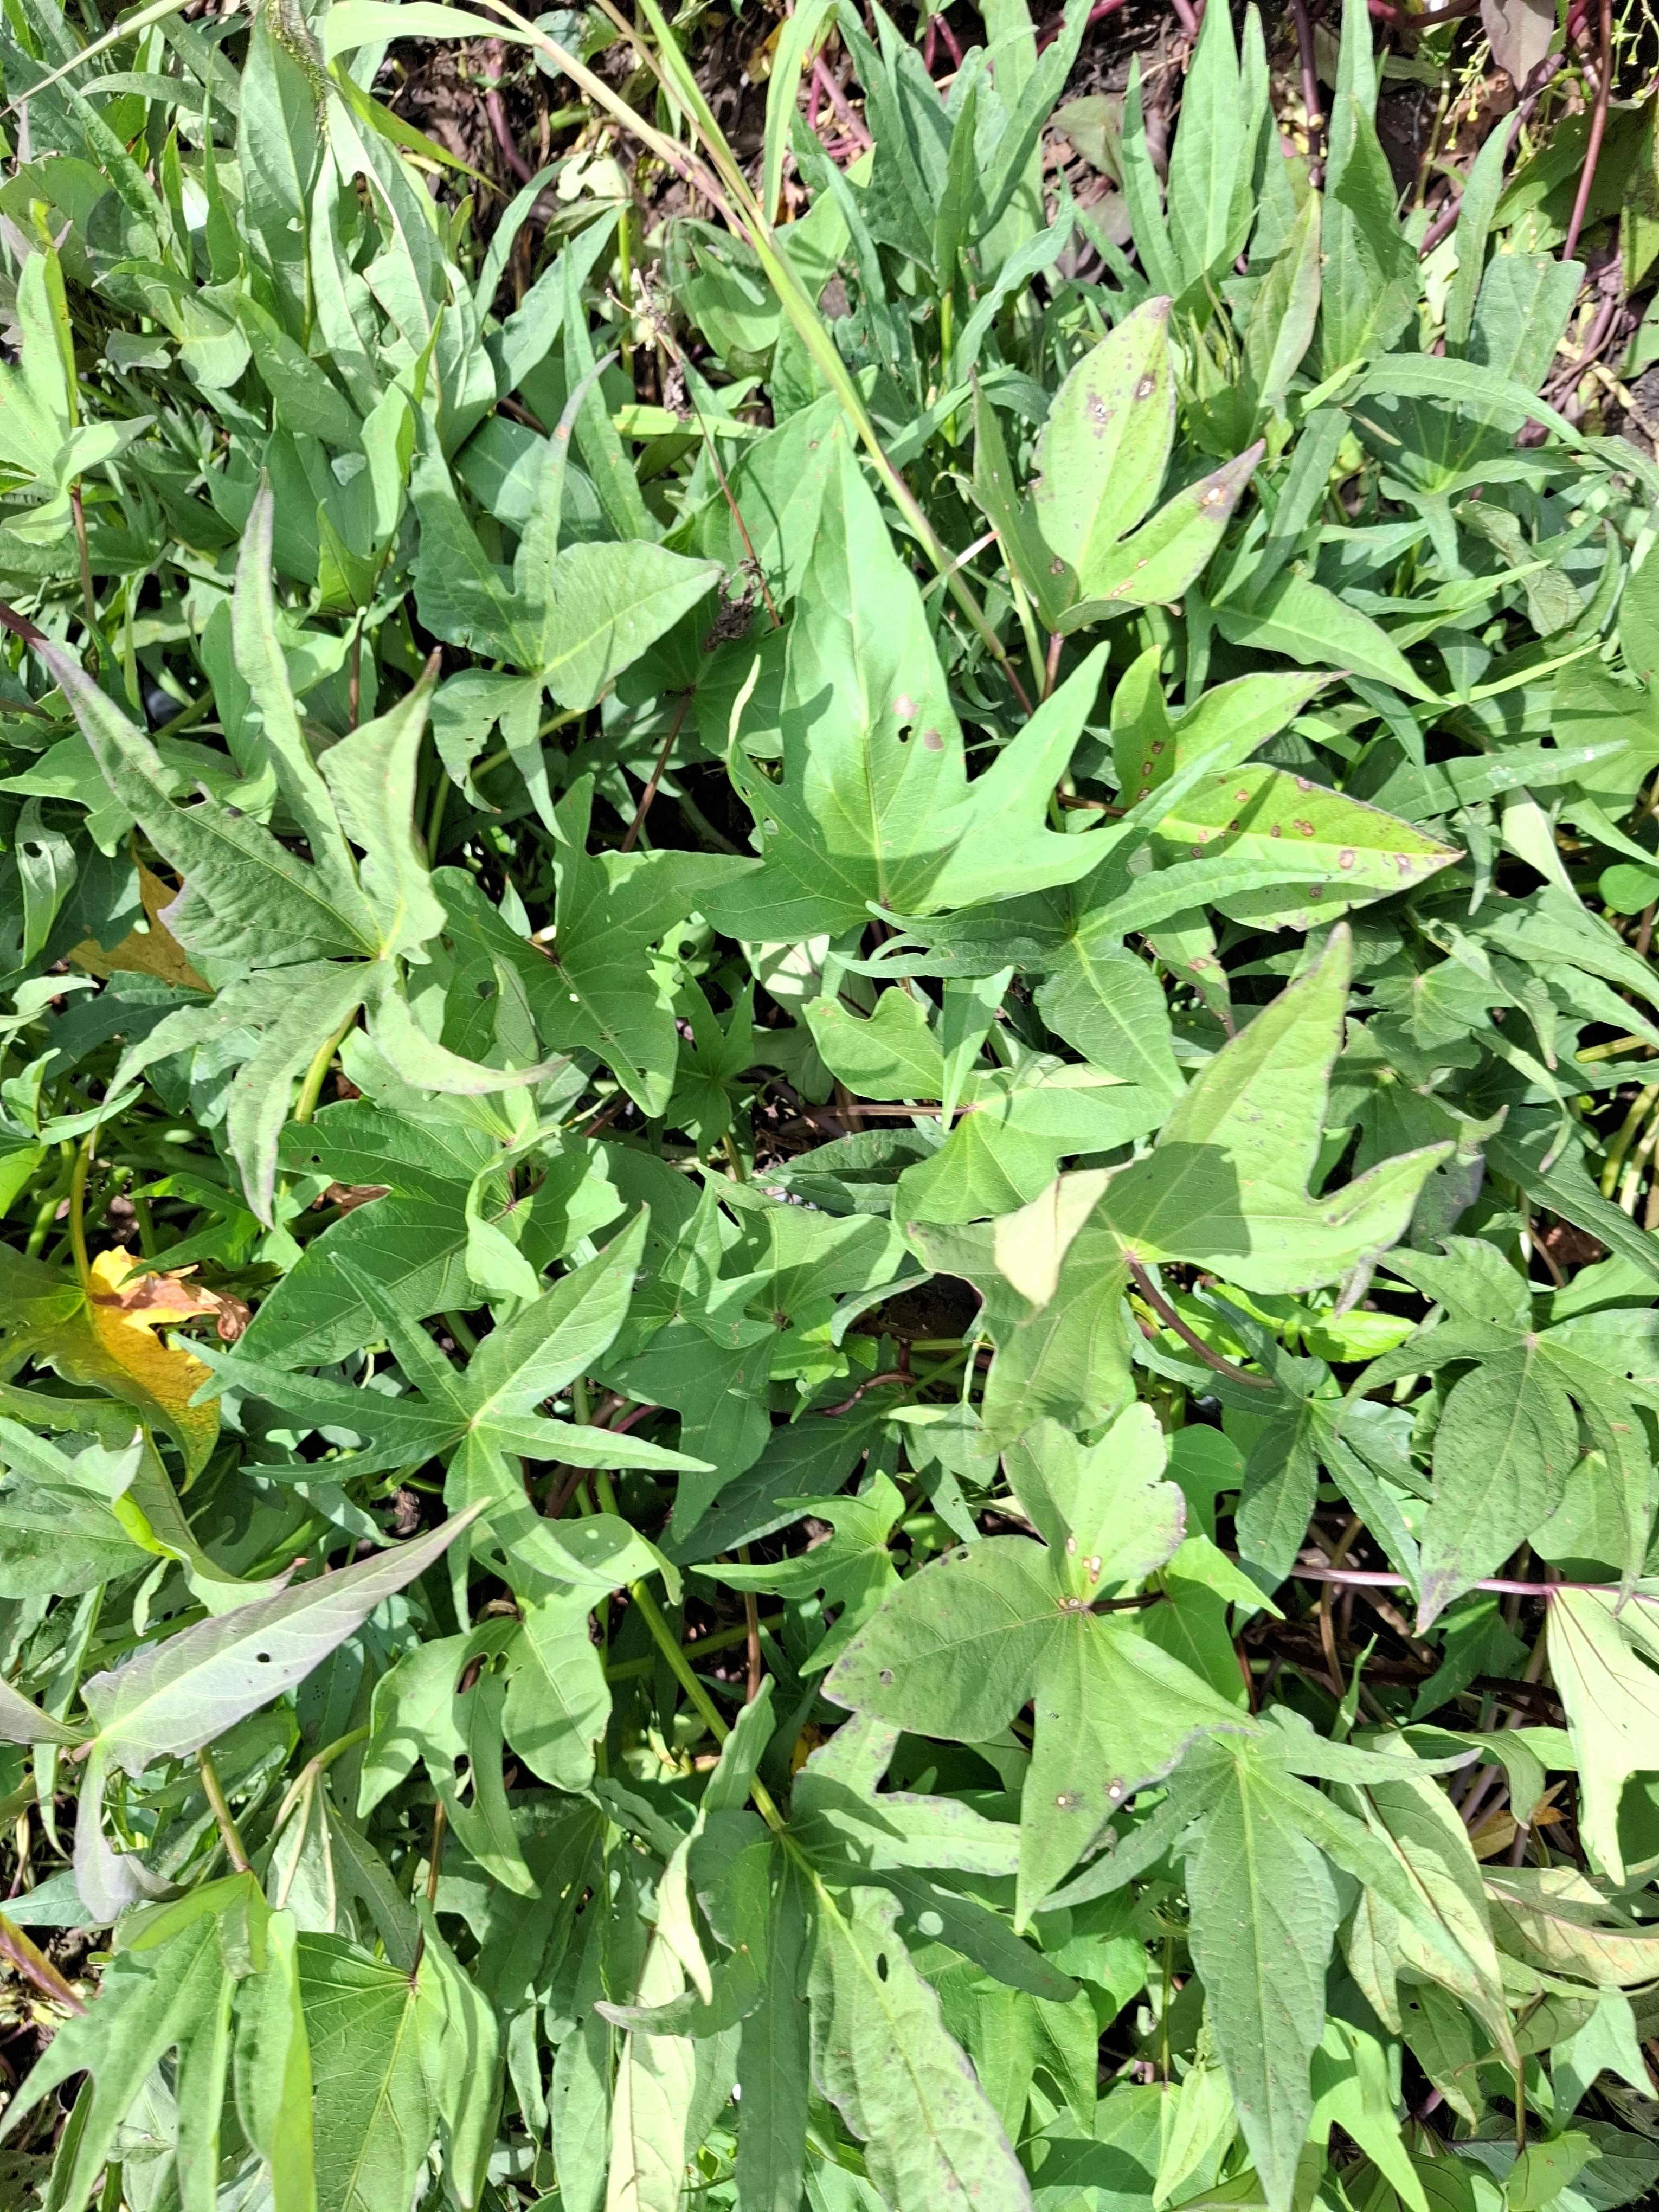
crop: sorghum
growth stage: harvest maturity
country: Tanzania
